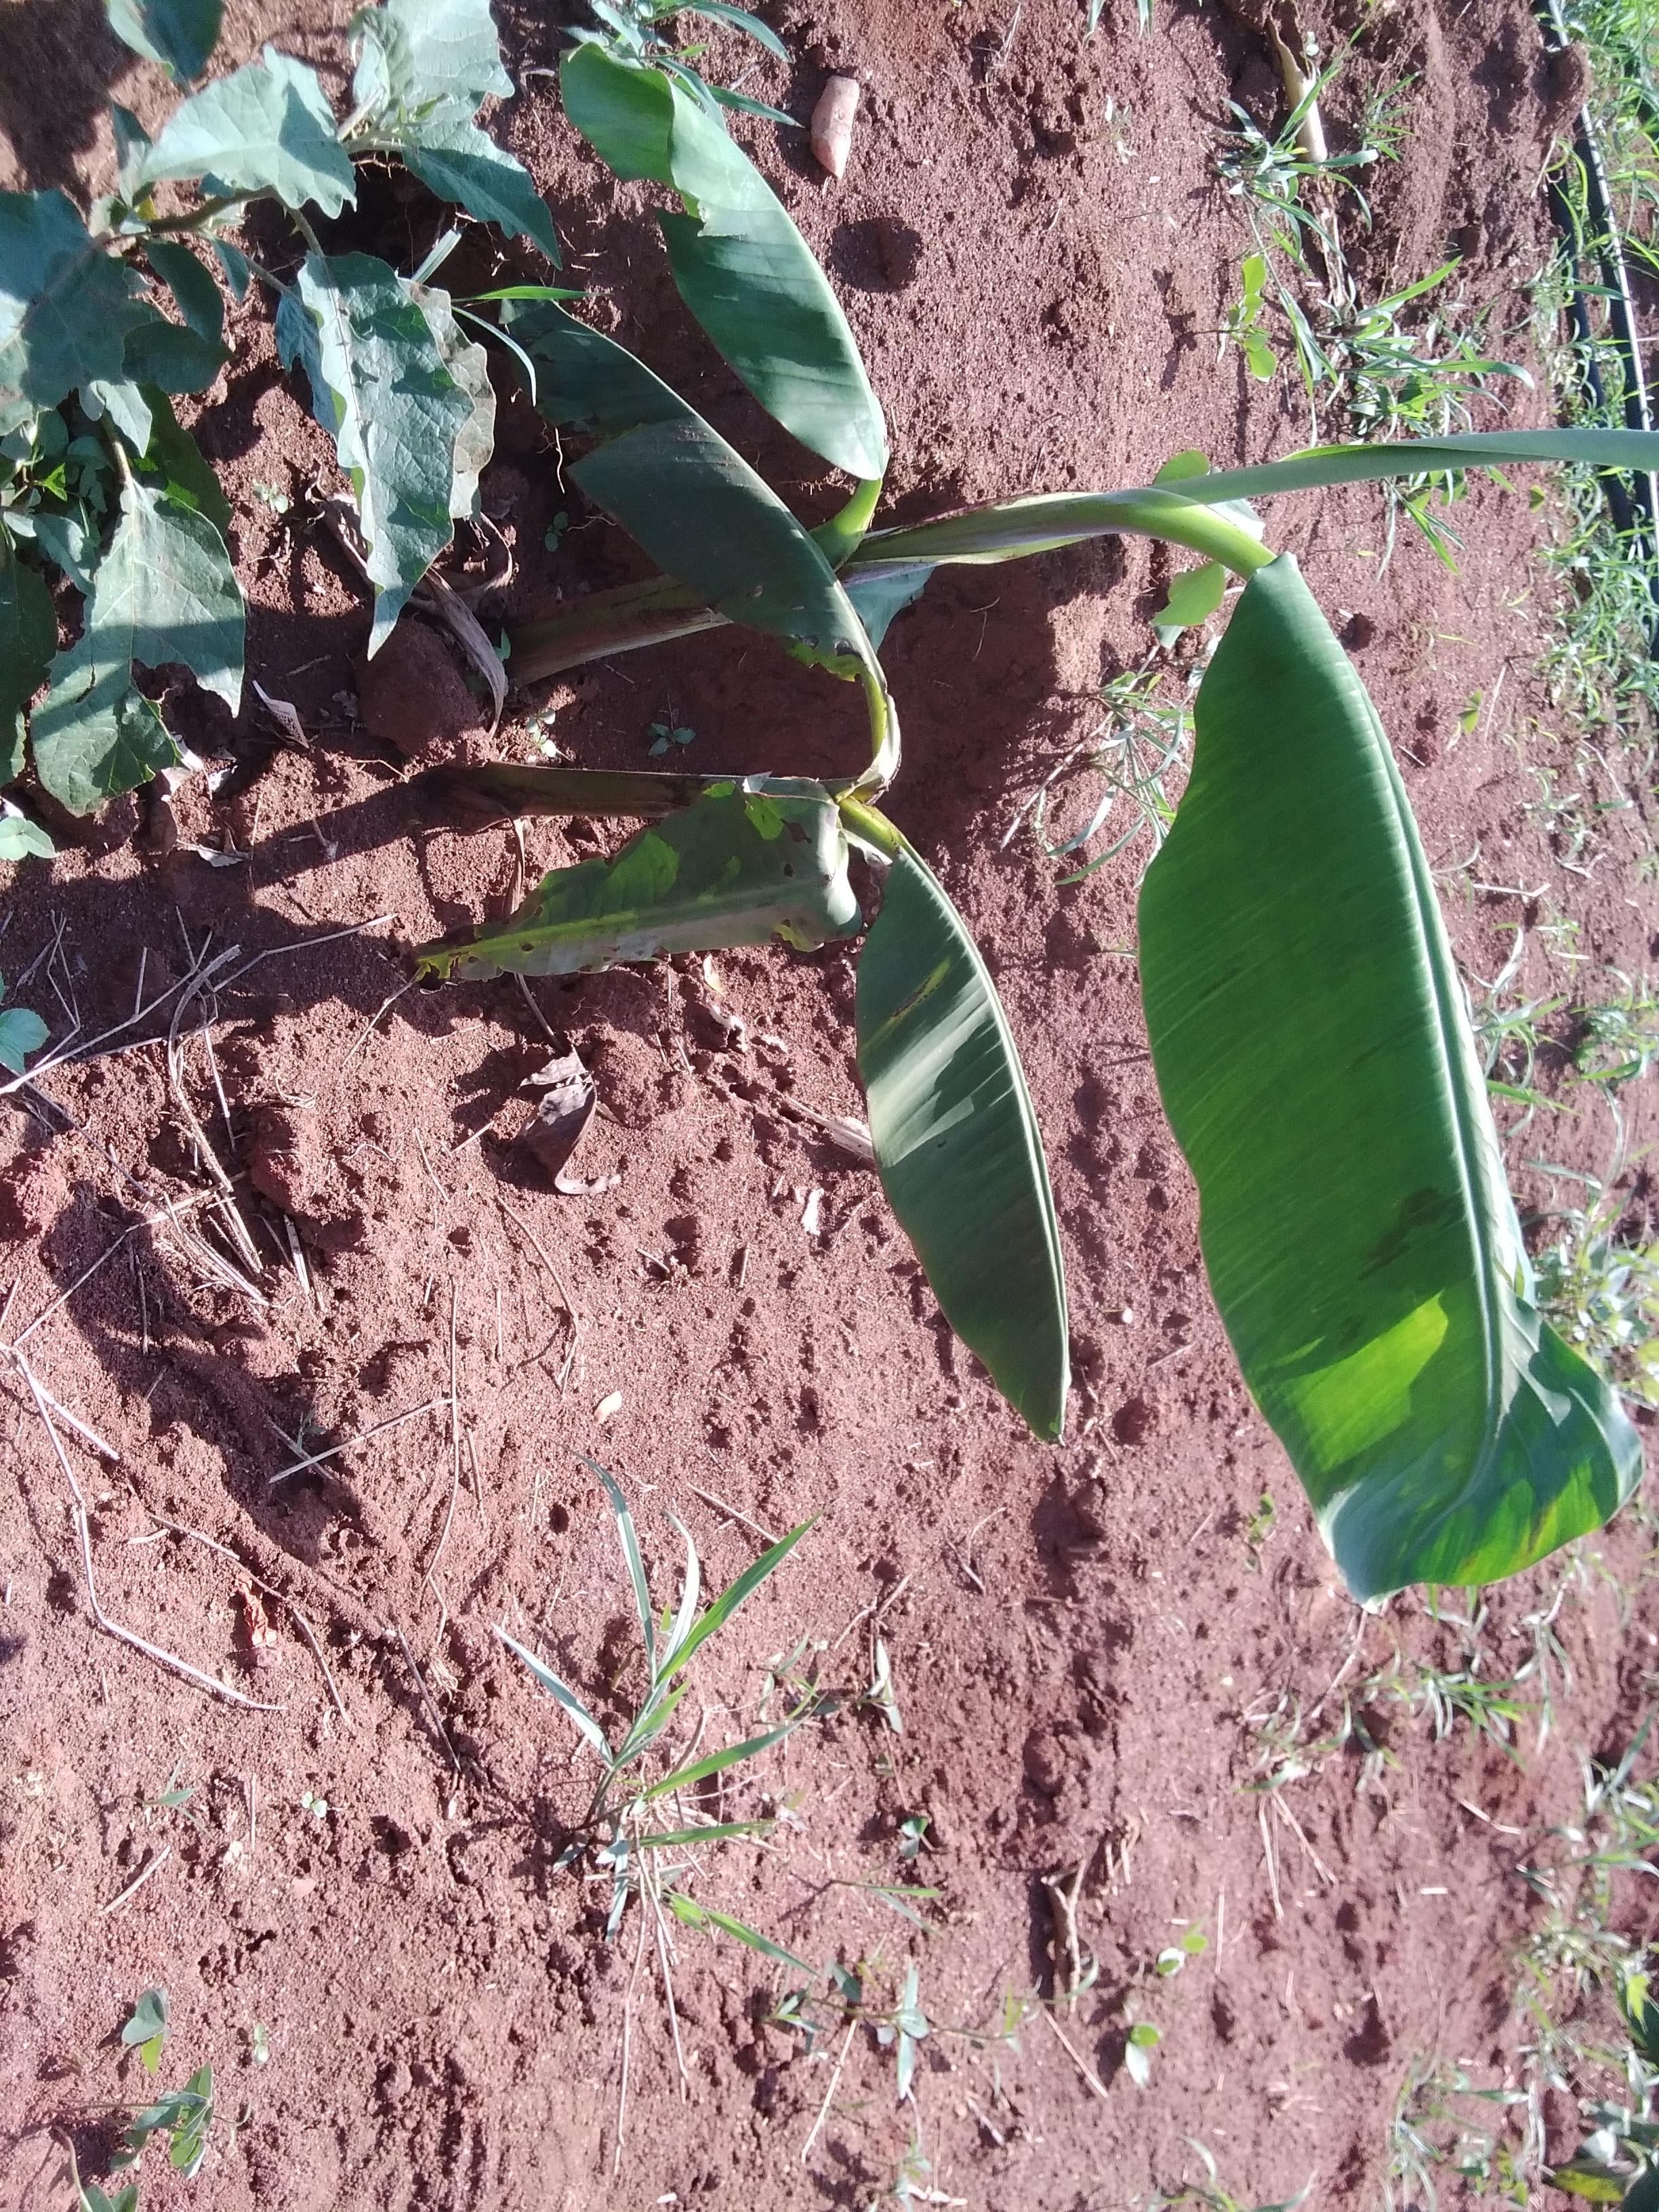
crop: banana
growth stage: vegetative
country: Uganda
